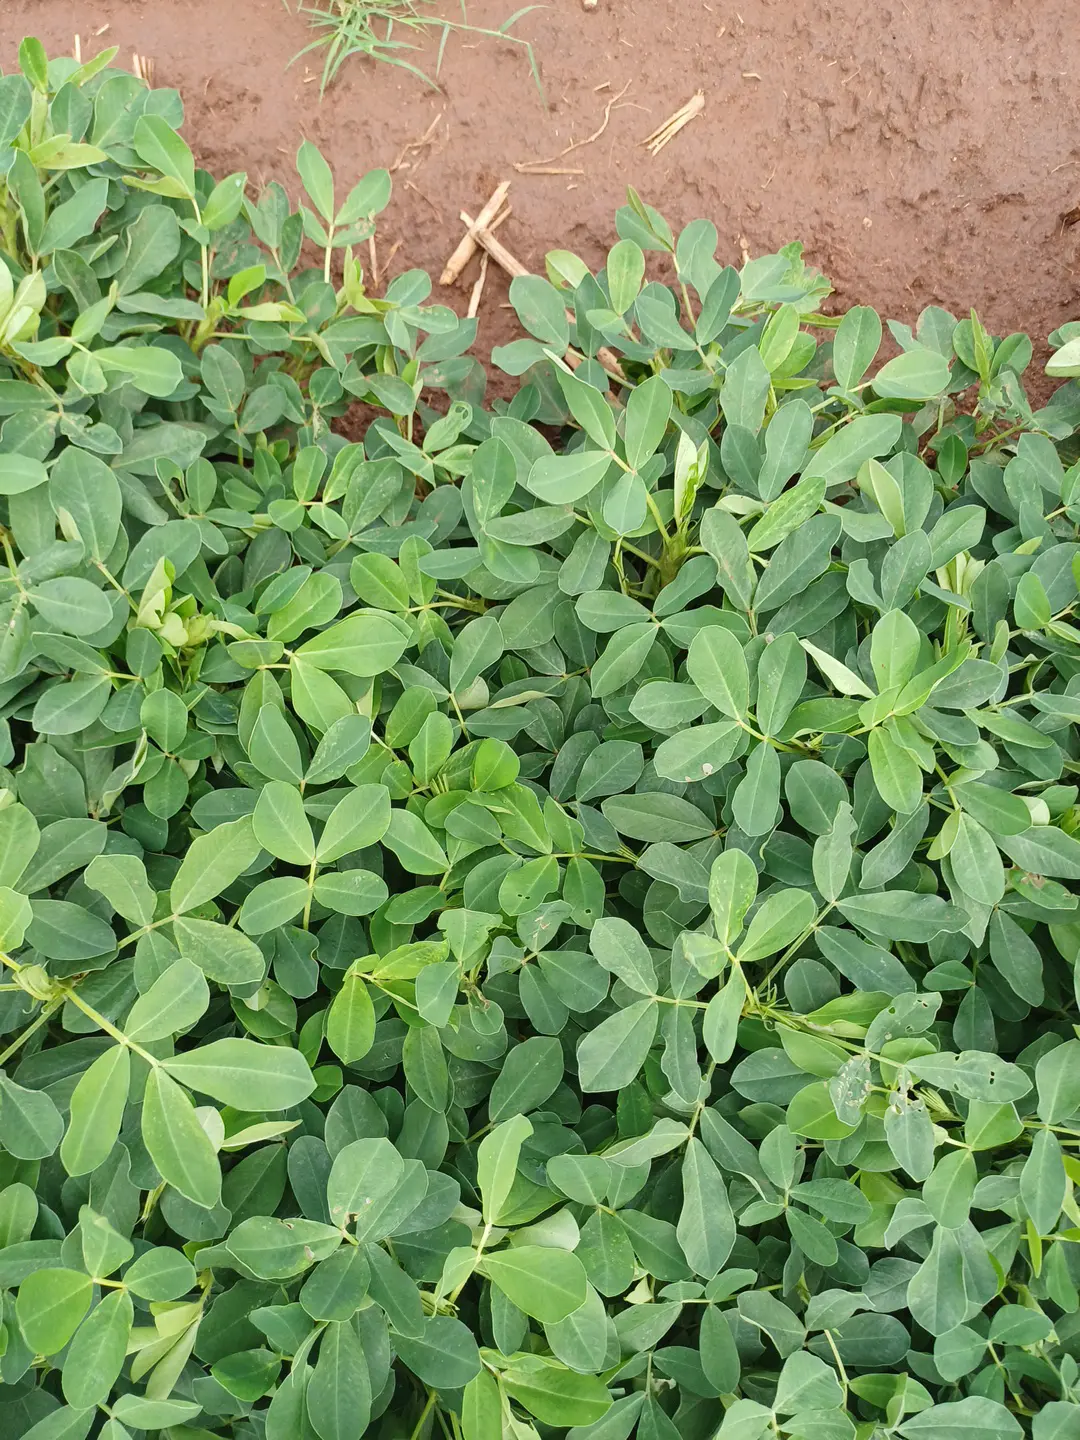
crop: groundnut
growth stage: flowering
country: Kenya
